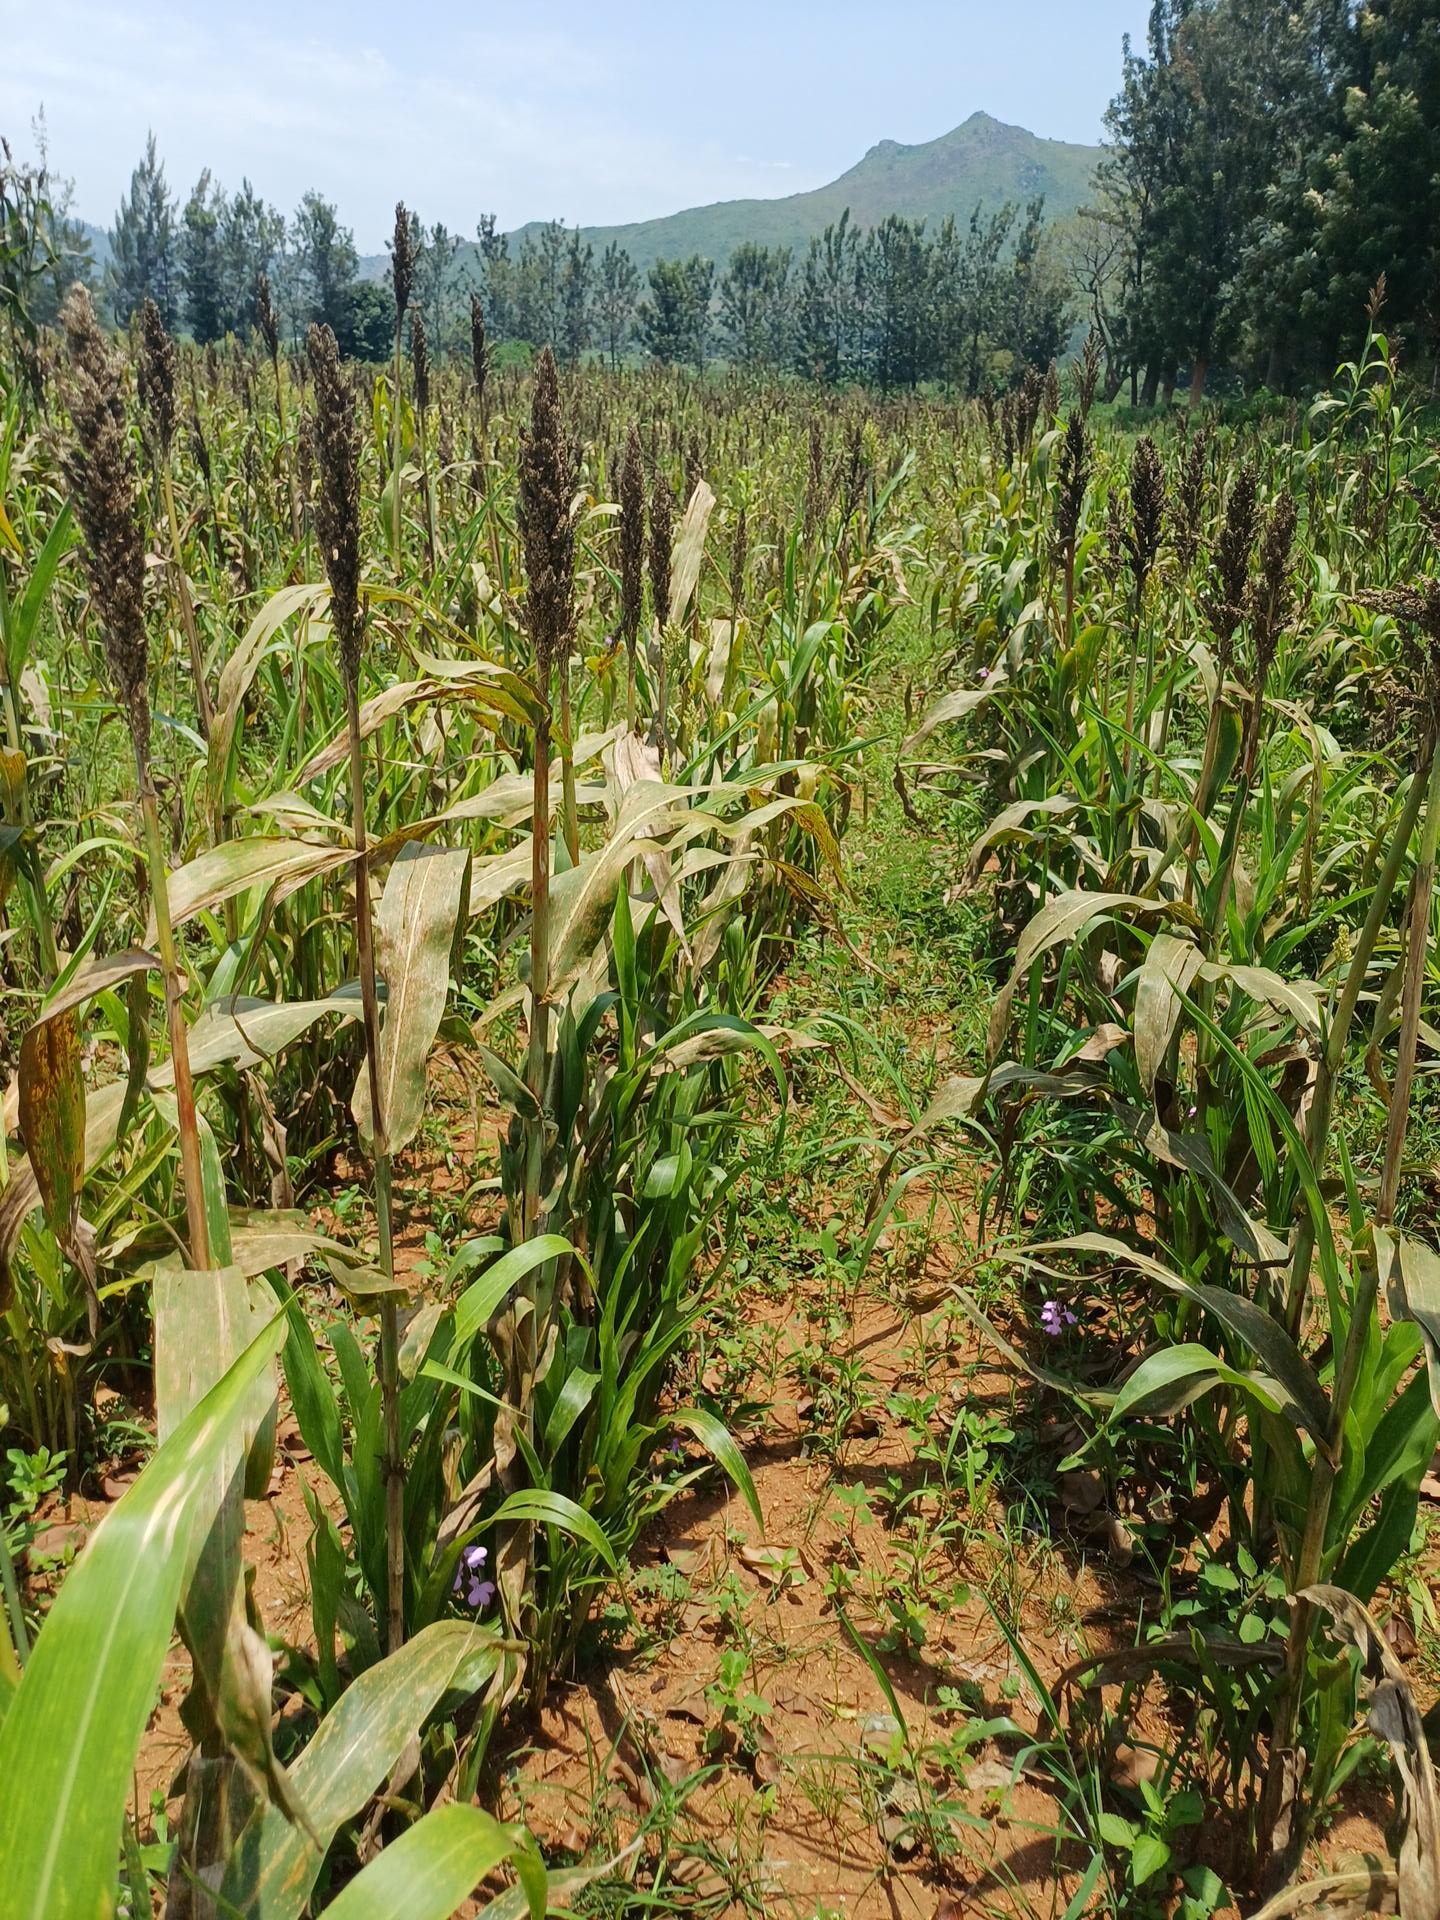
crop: sorghum
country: Kenya
